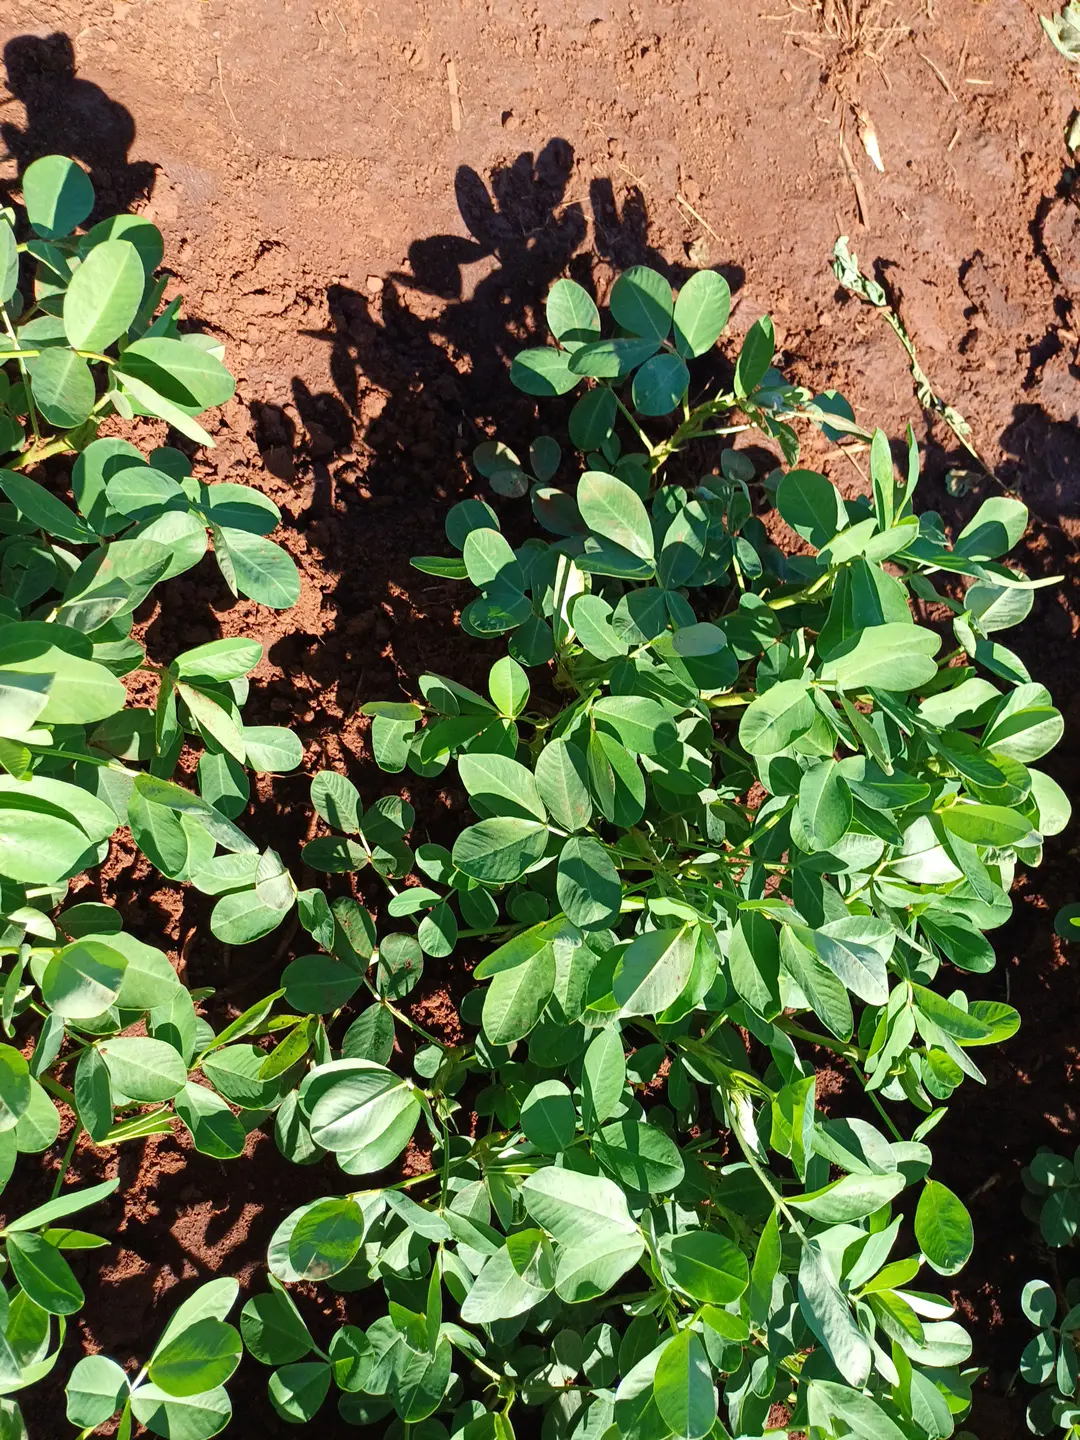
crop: groundnut
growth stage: flowering
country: Kenya
